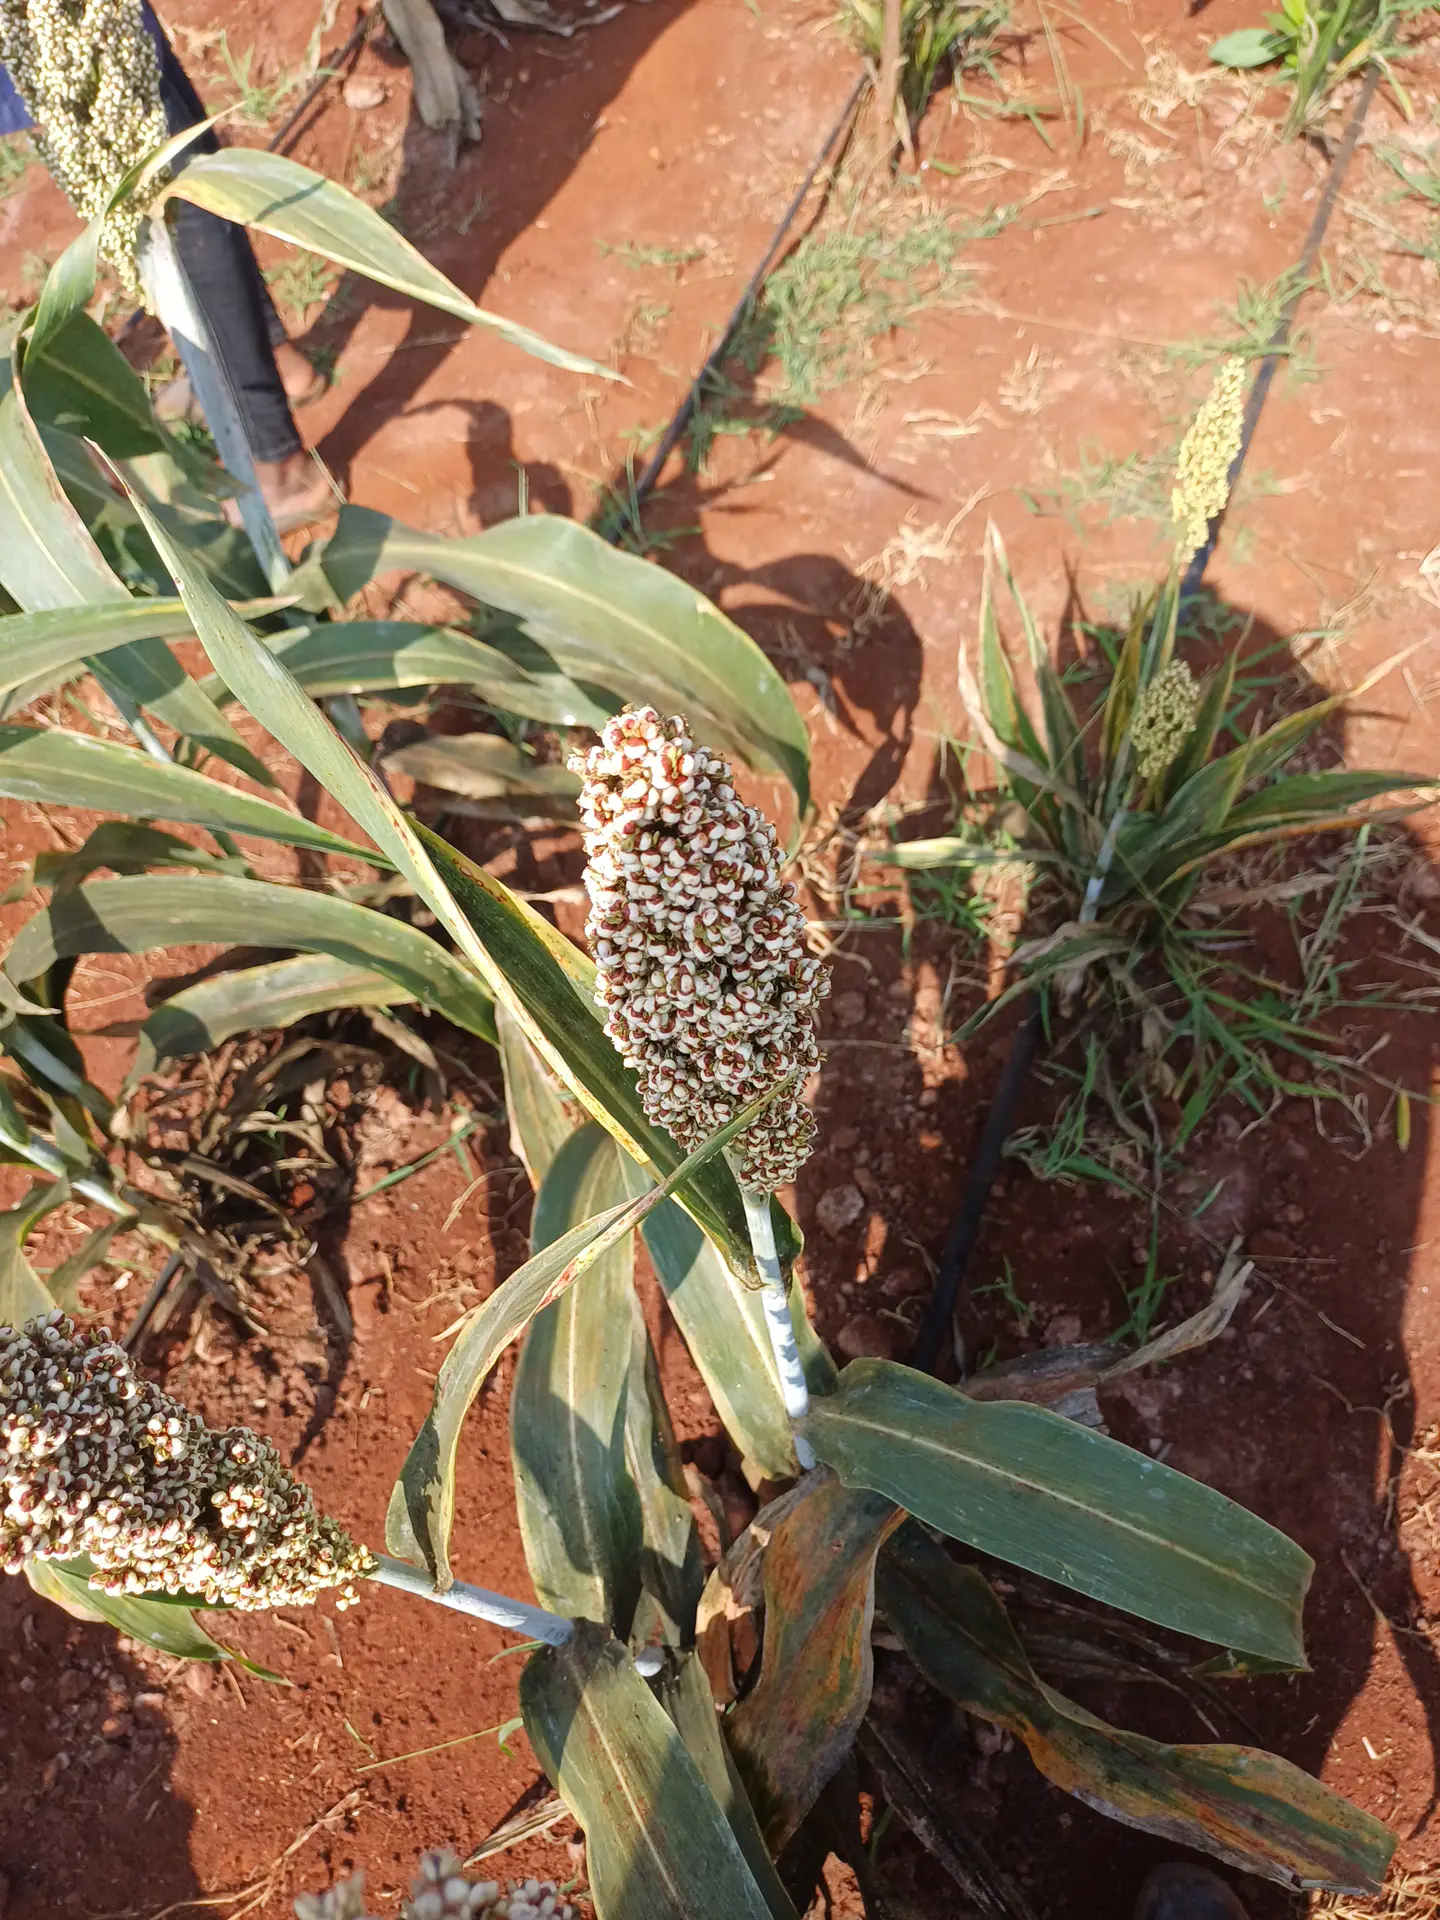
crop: sorghum
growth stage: maturity
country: Kenya
